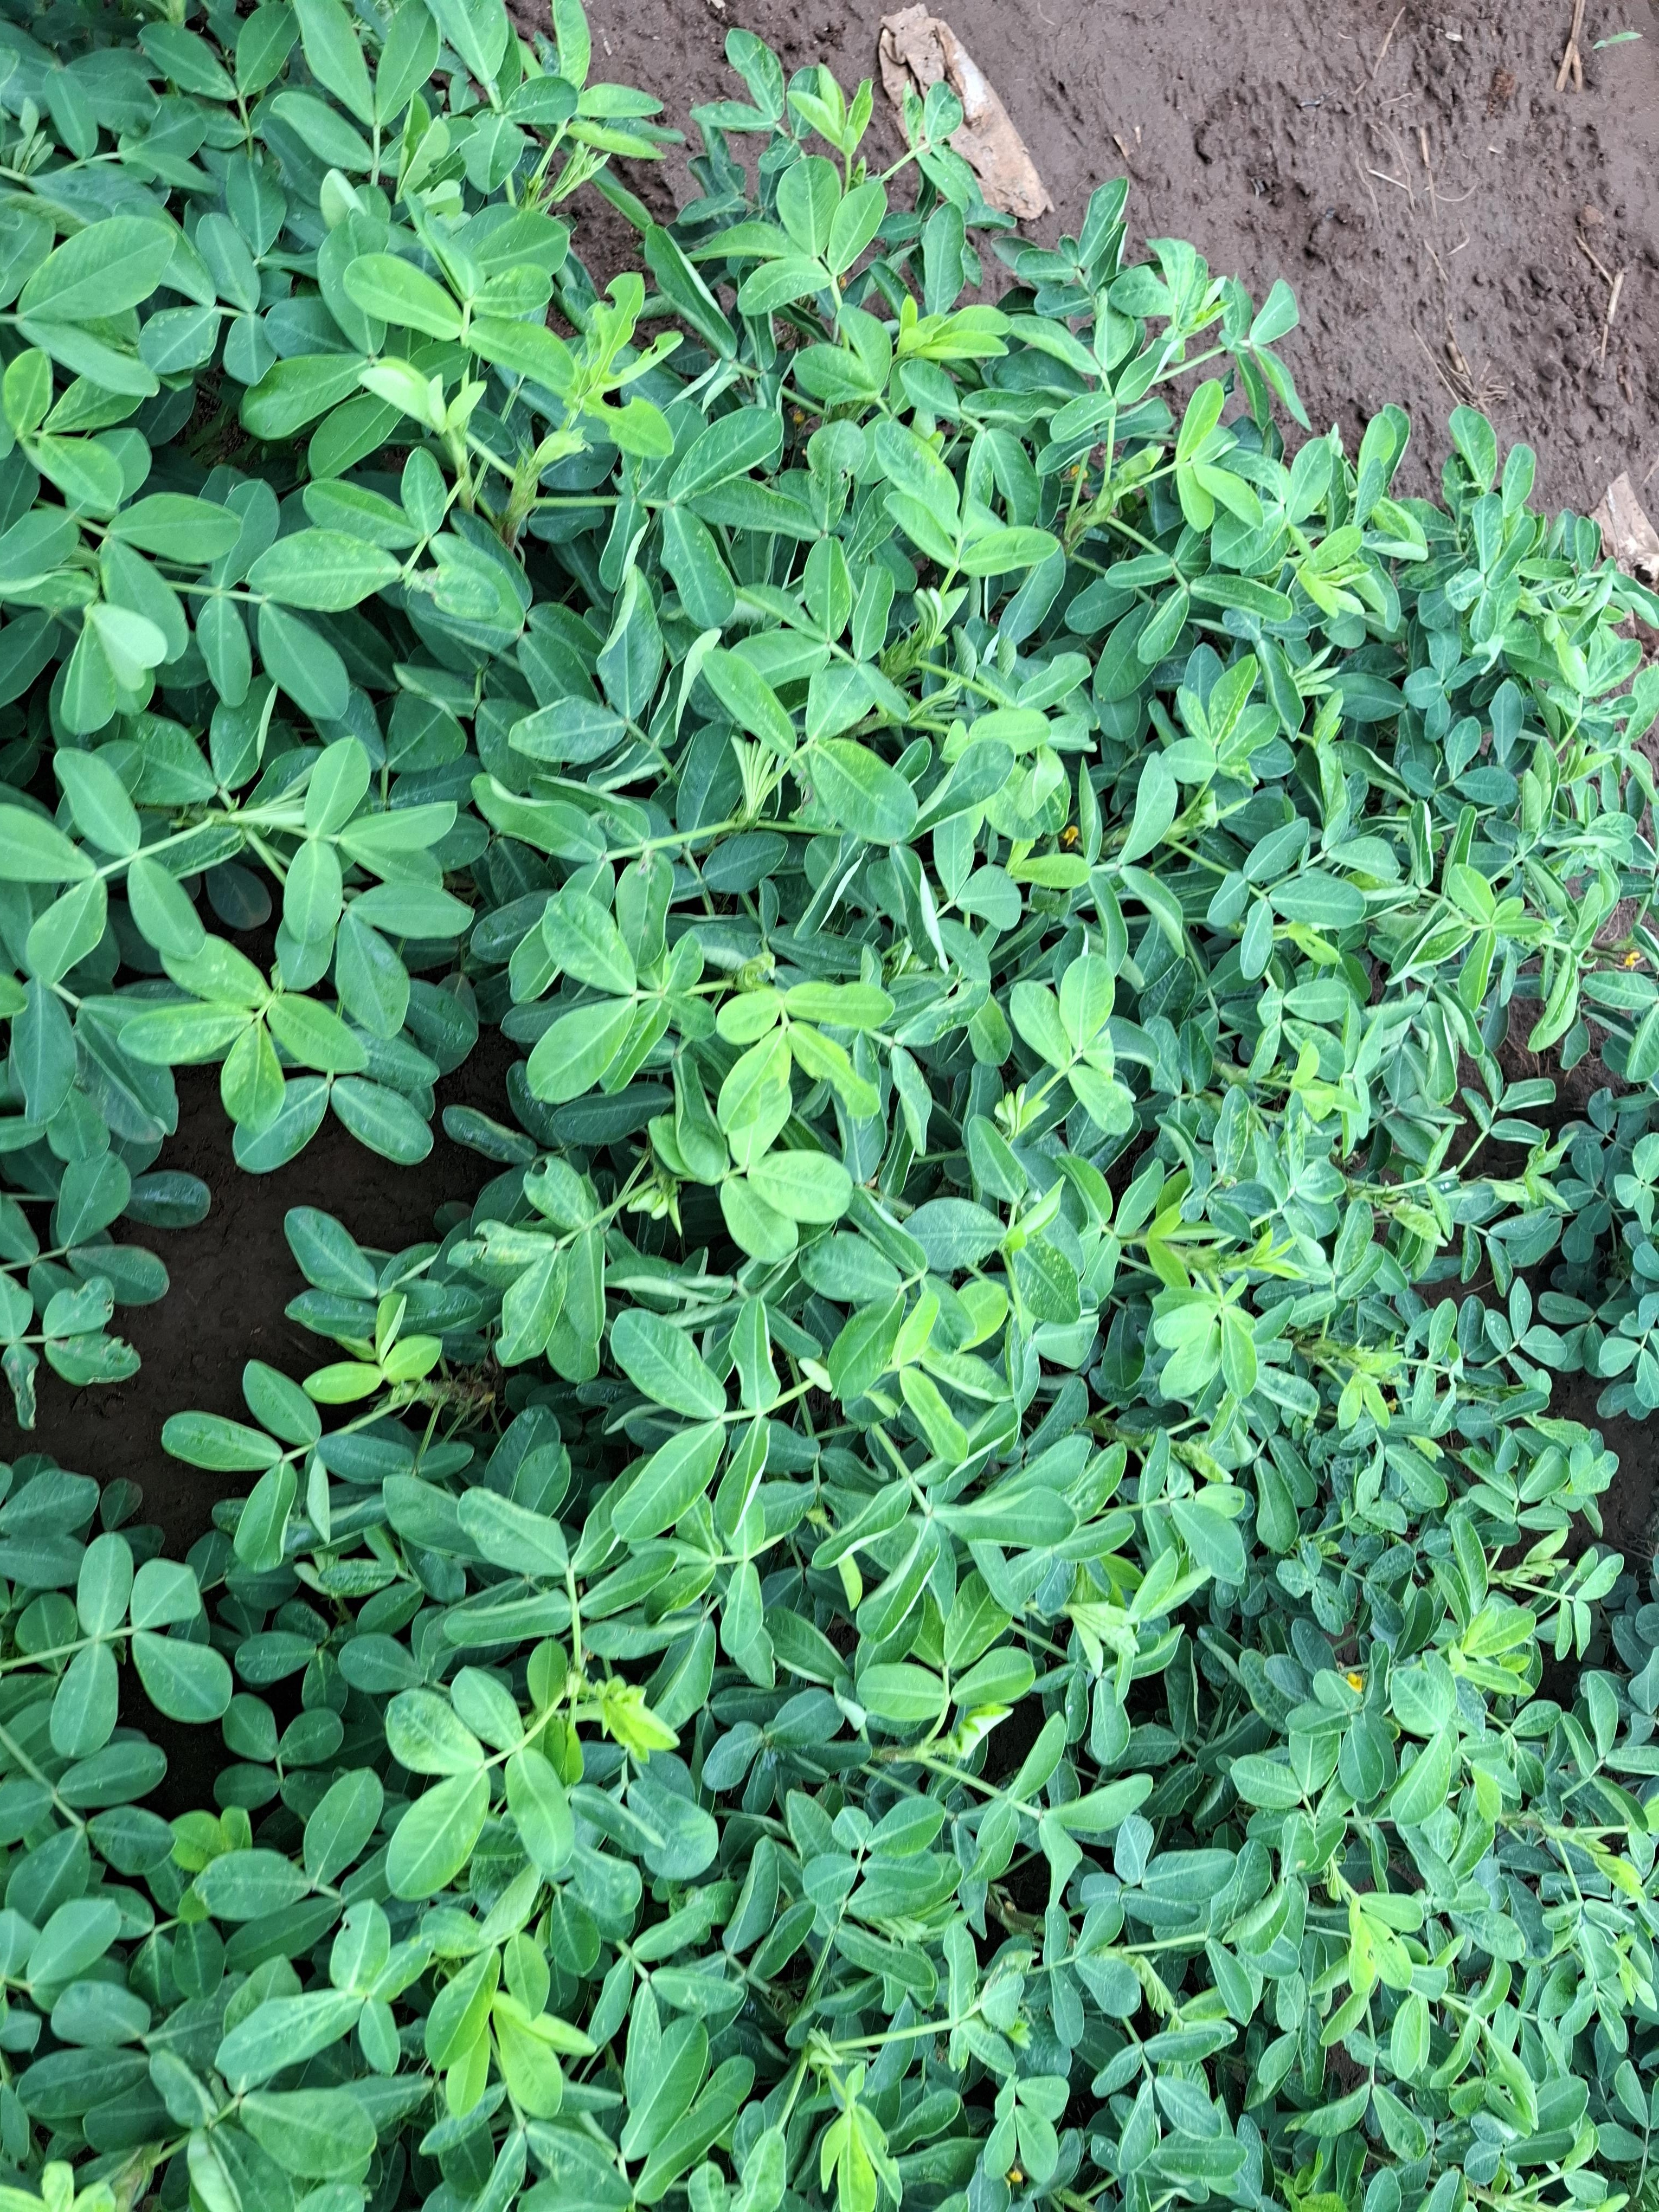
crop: groundnut
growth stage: flowering
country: Kenya
